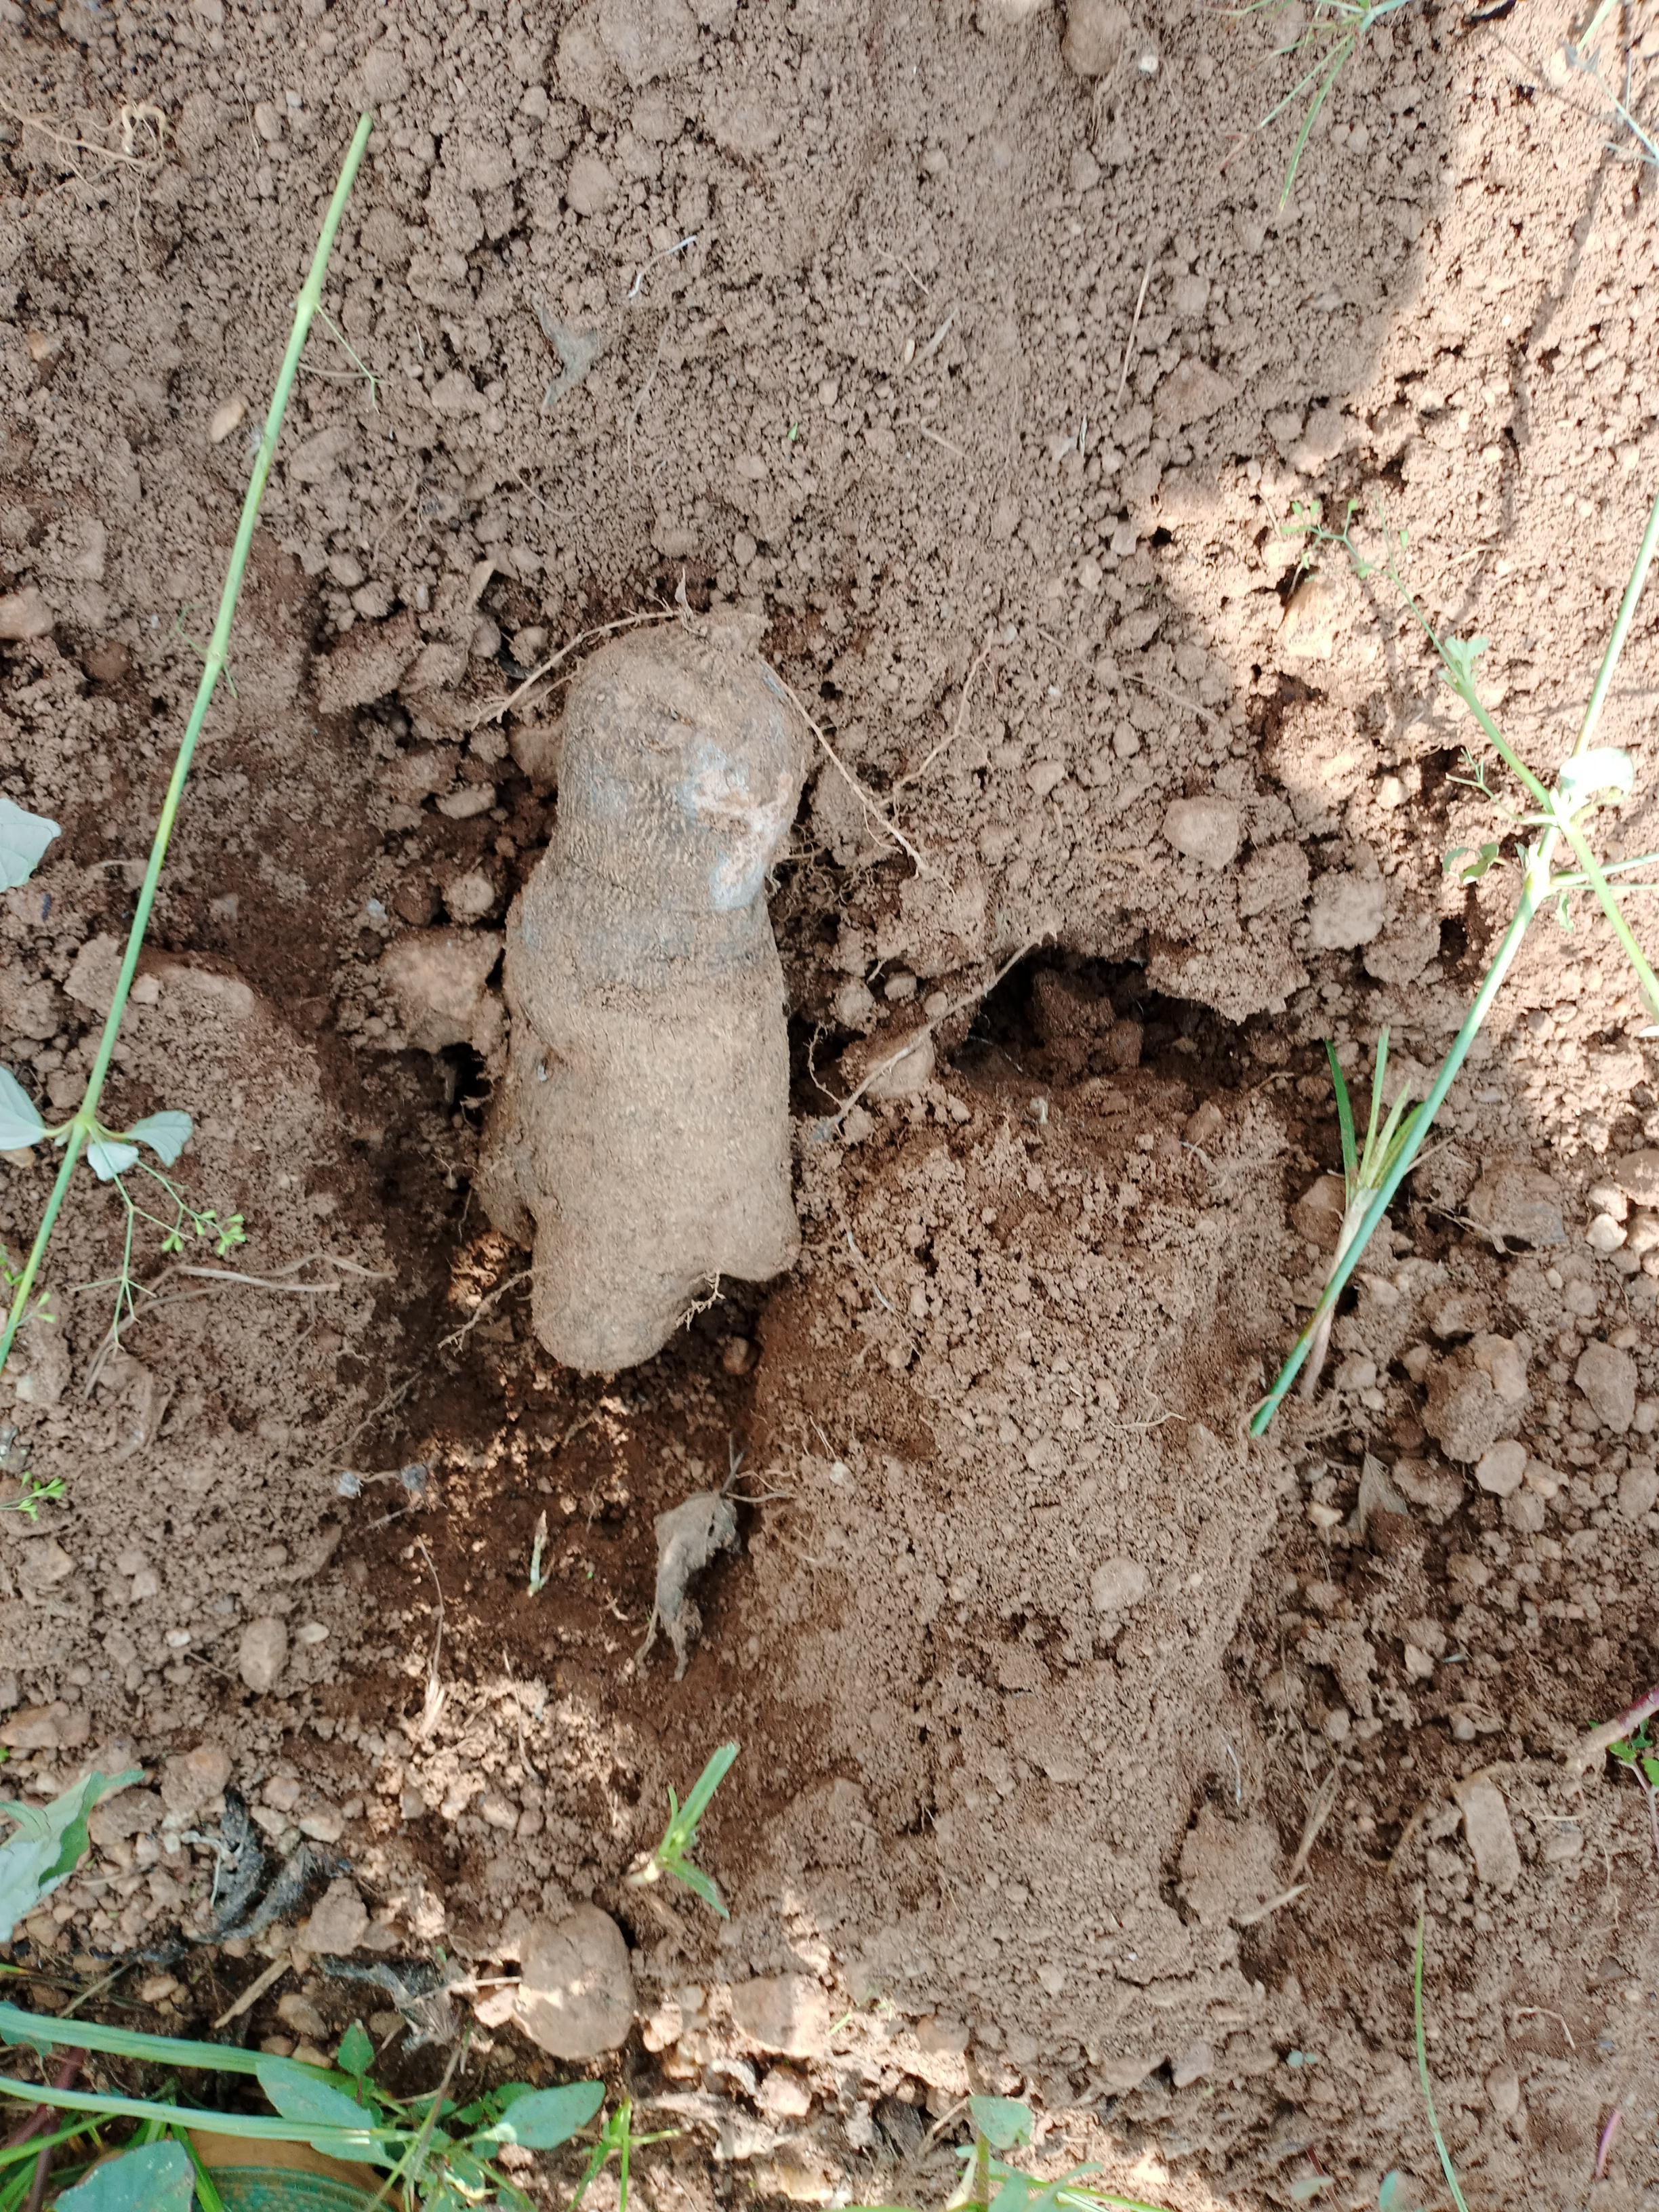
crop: yam
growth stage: harvest
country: Nigeria
